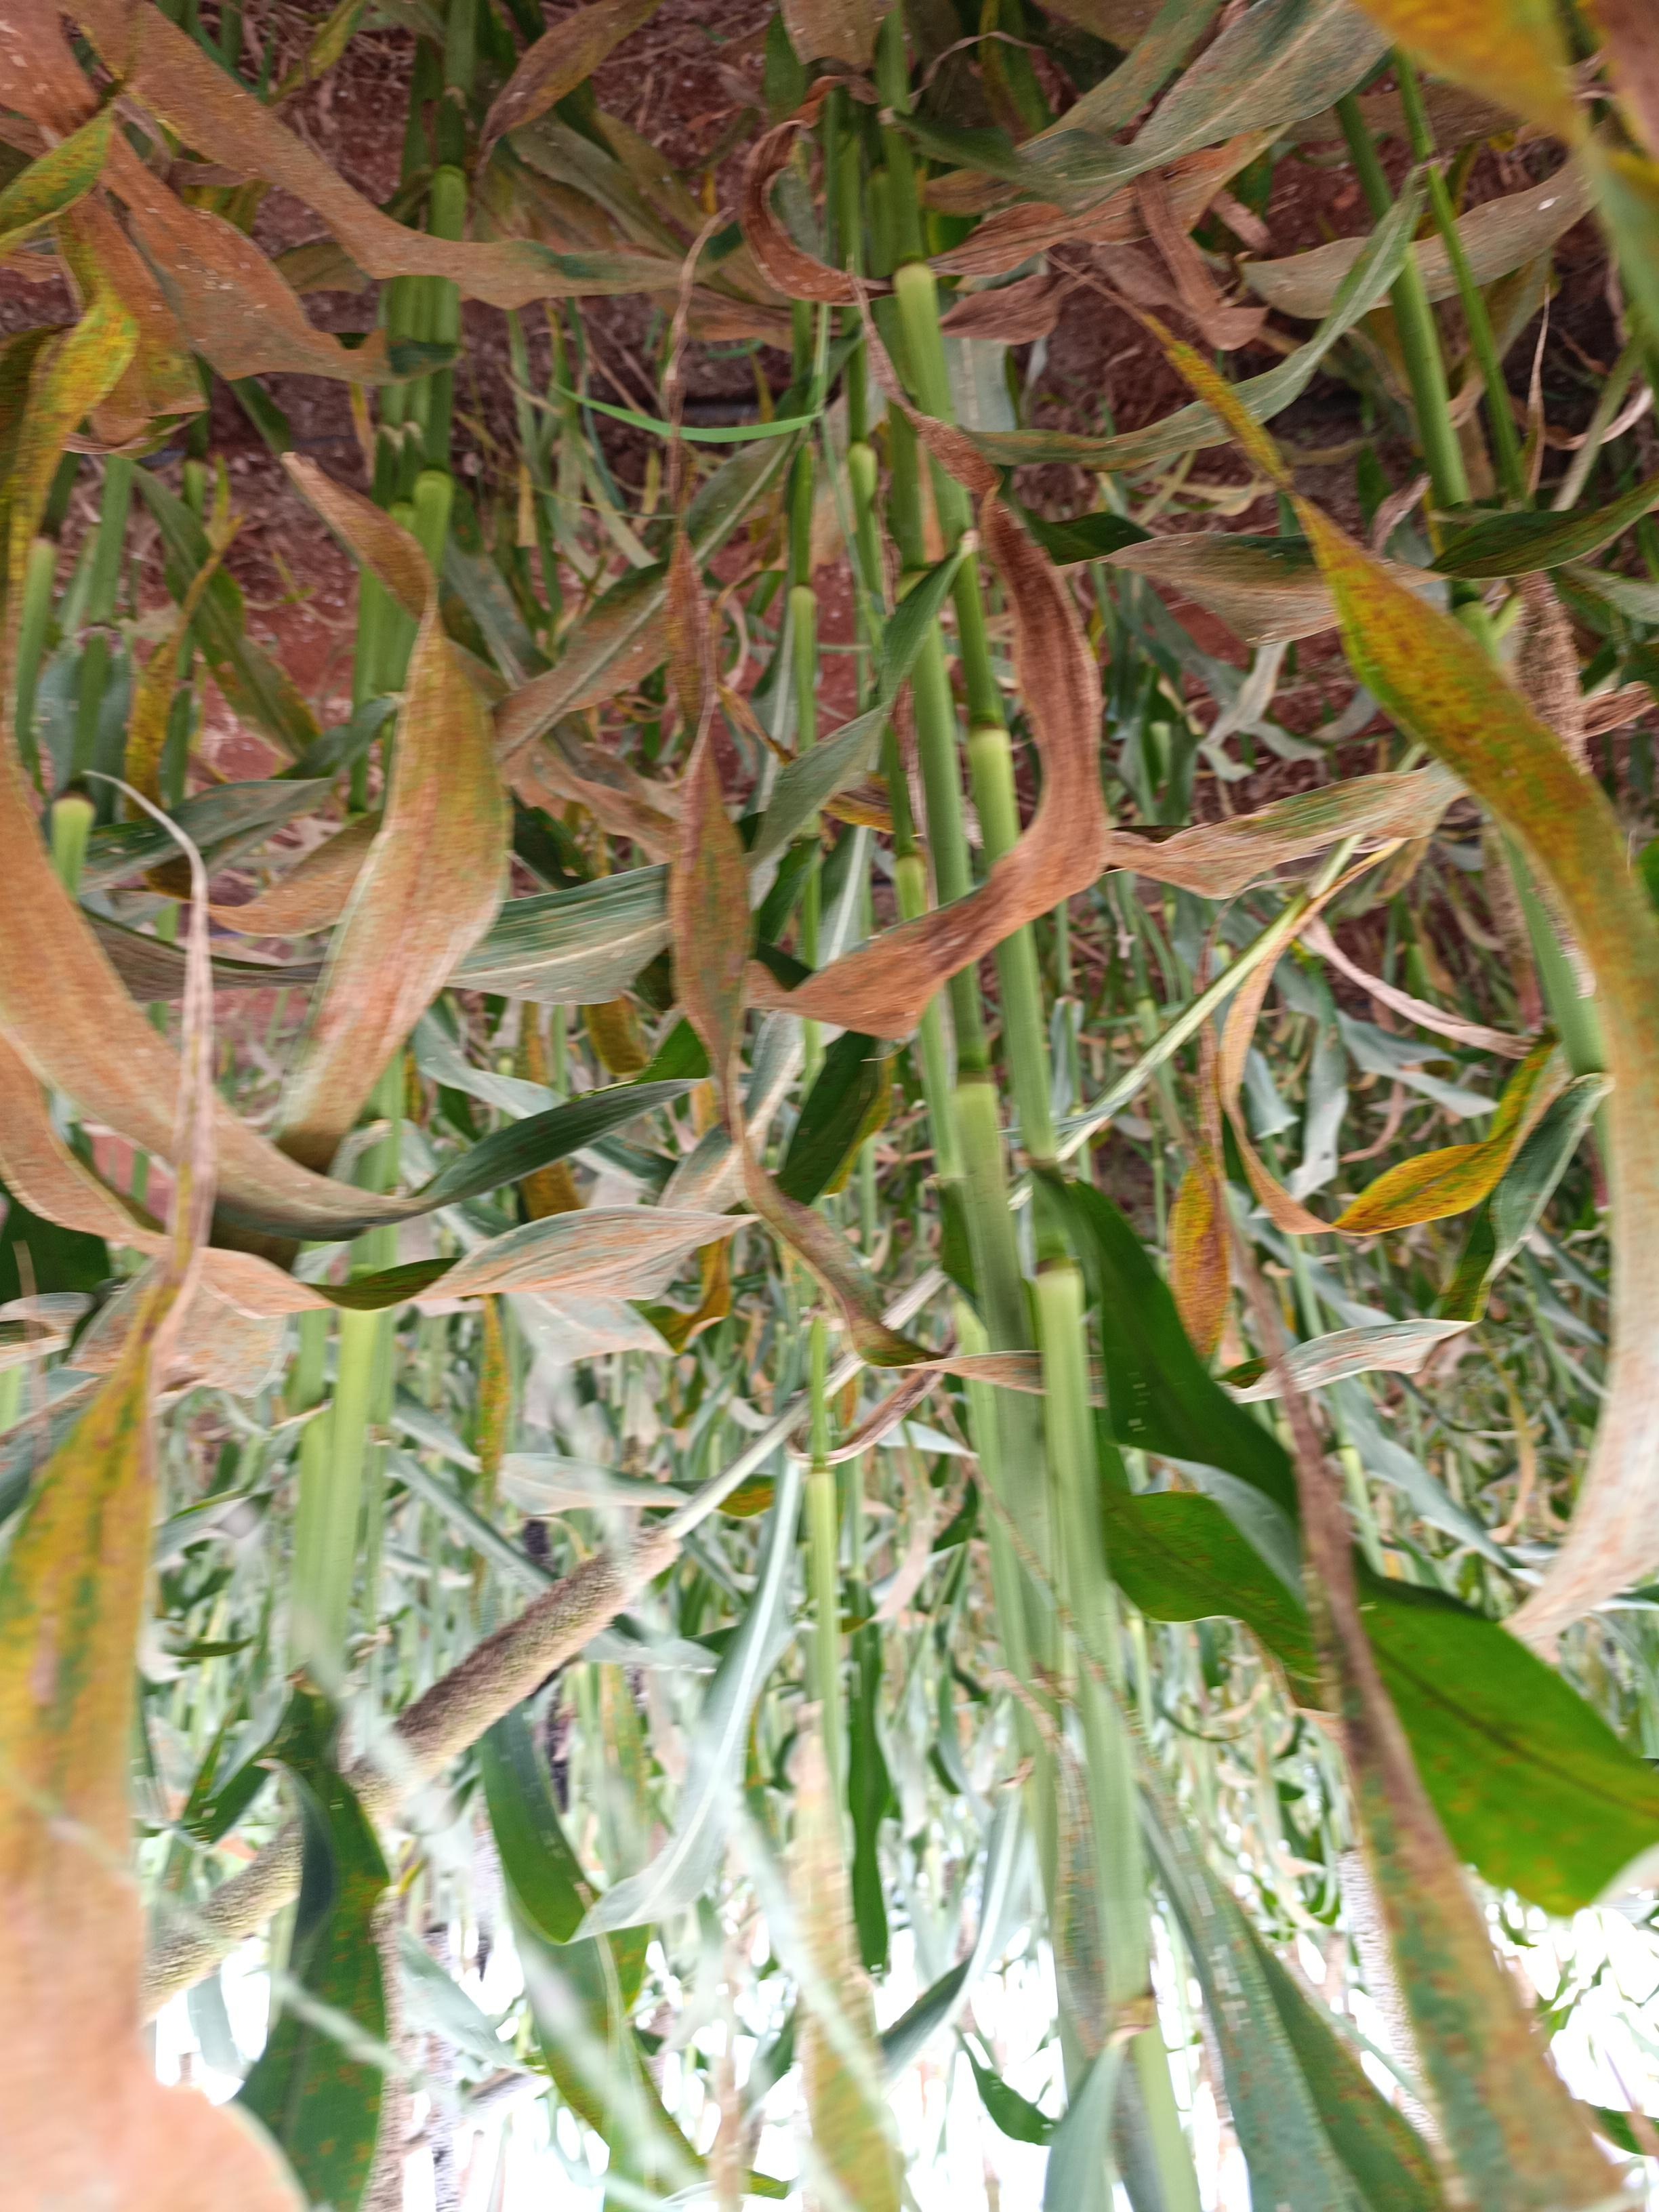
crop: pearl millet
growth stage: filling grain
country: Kenya
